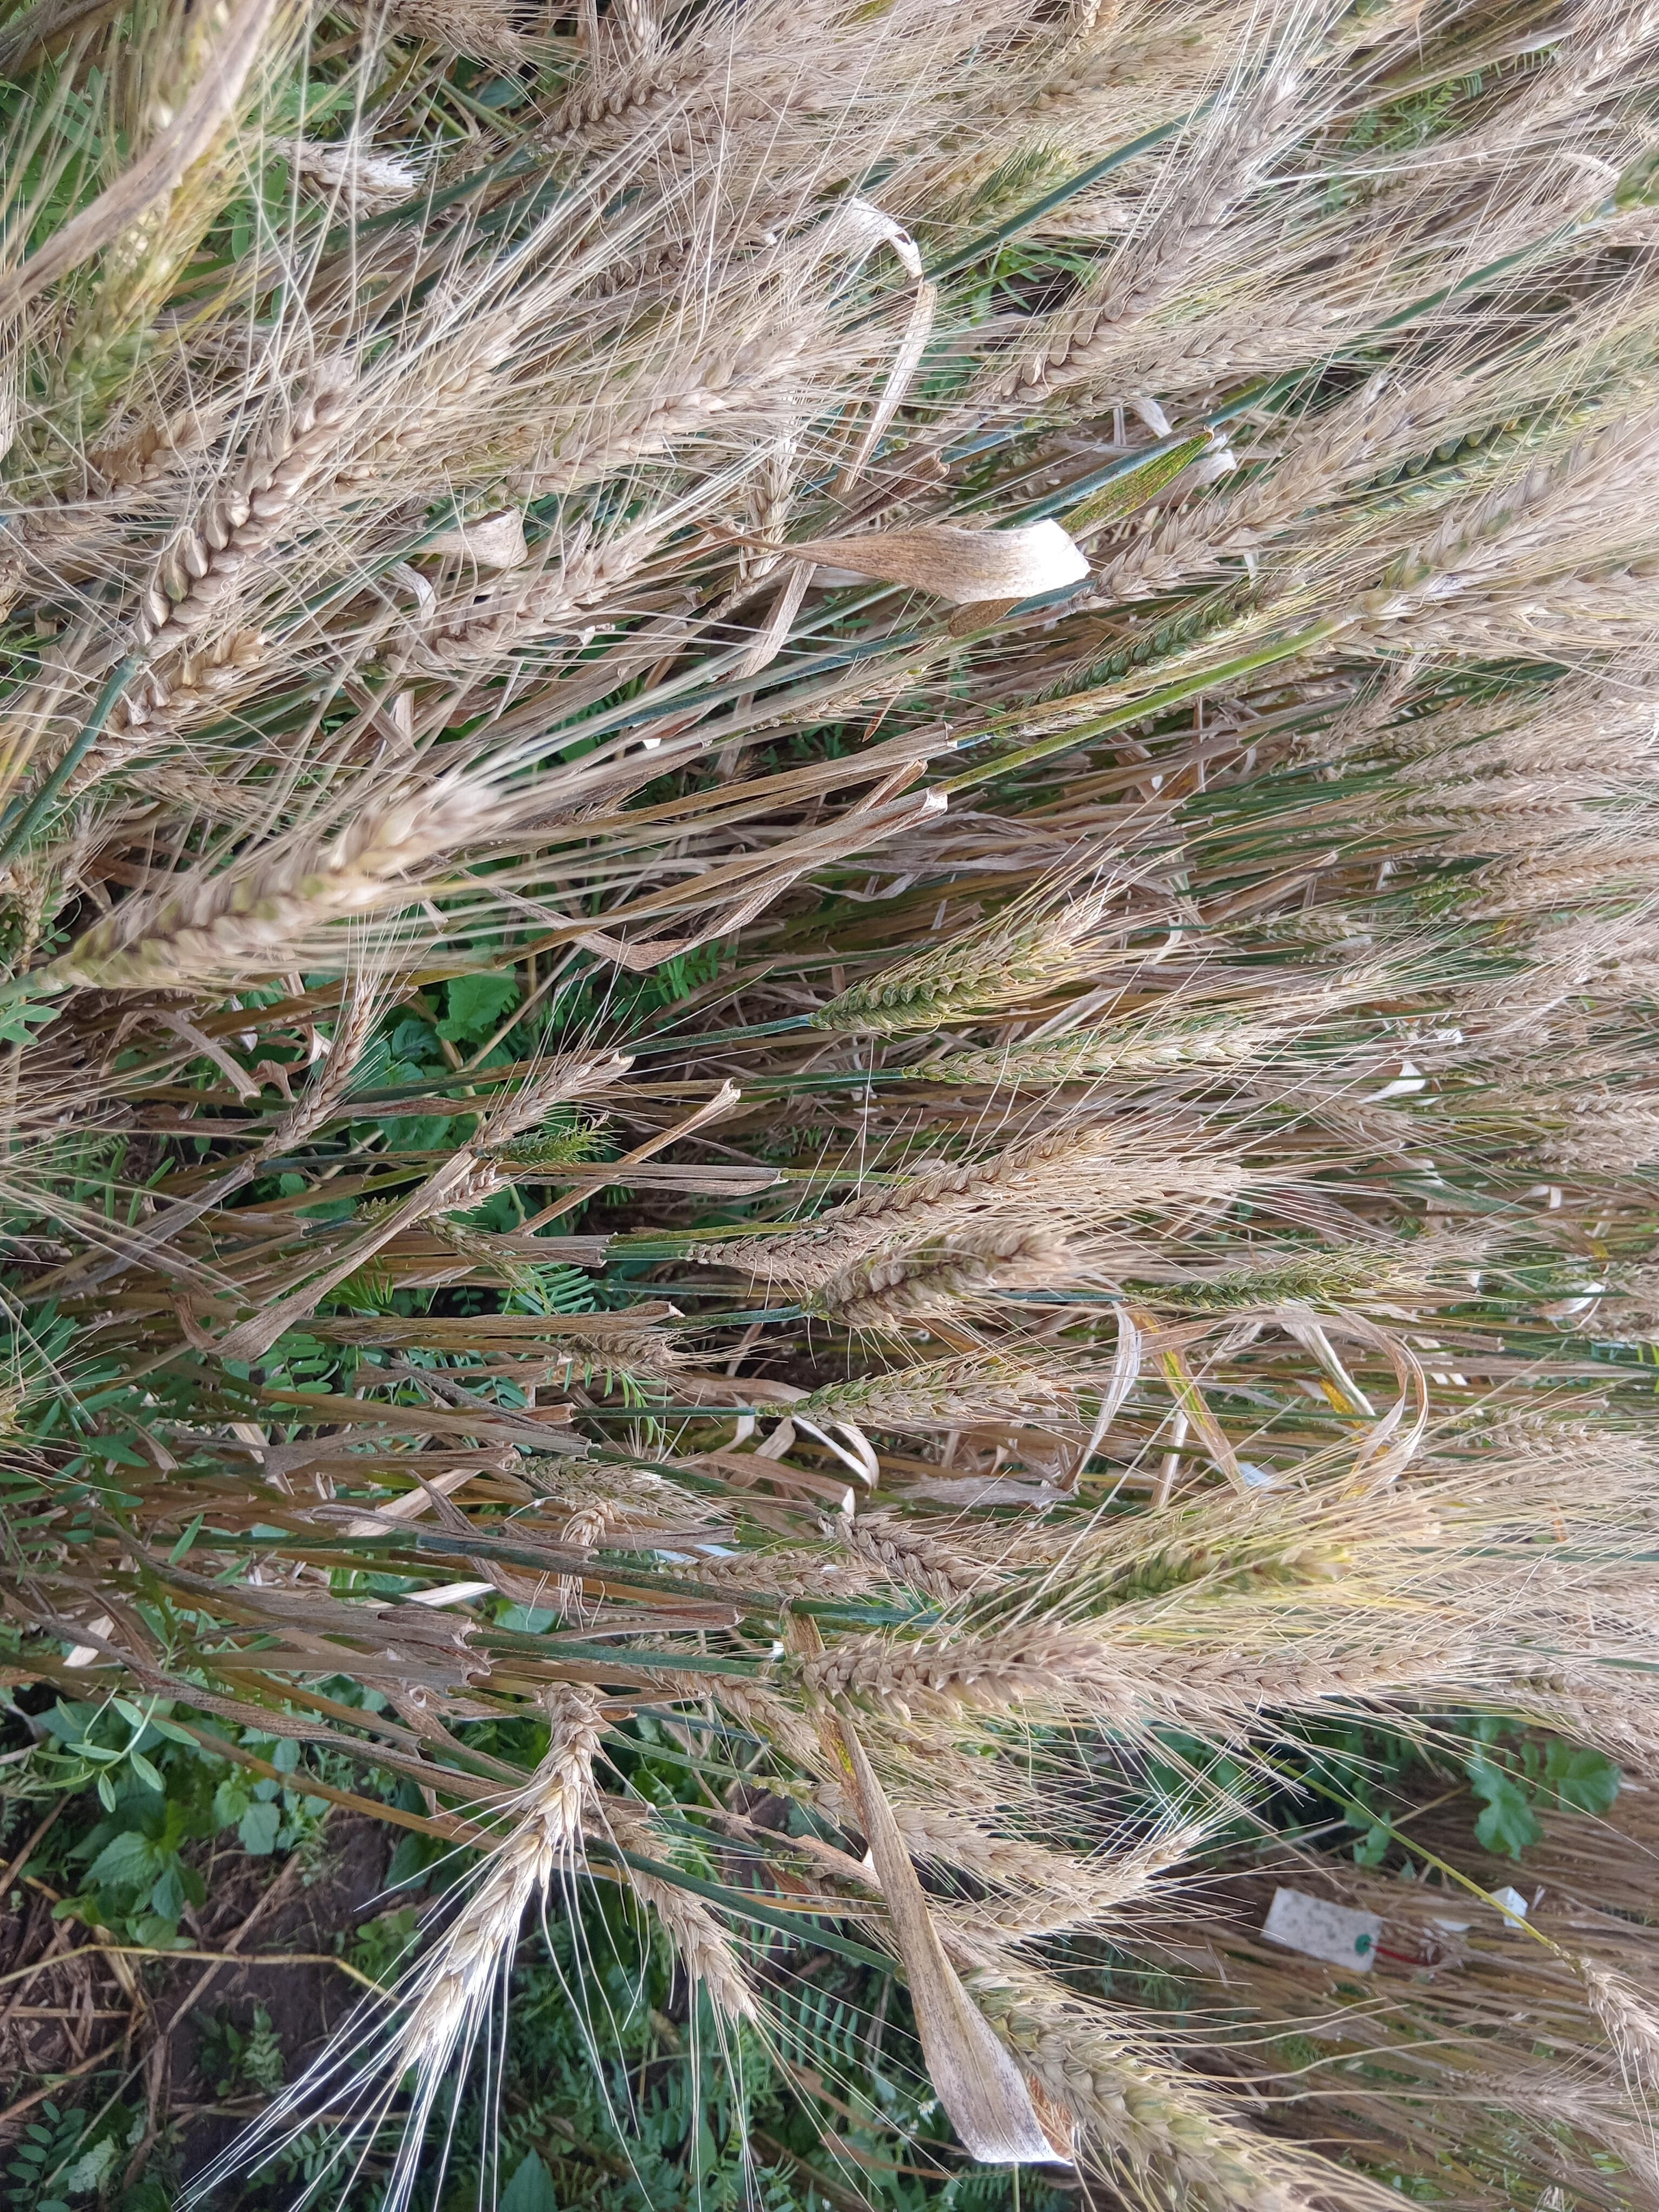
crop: wheat
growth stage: maturity
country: Kenya
